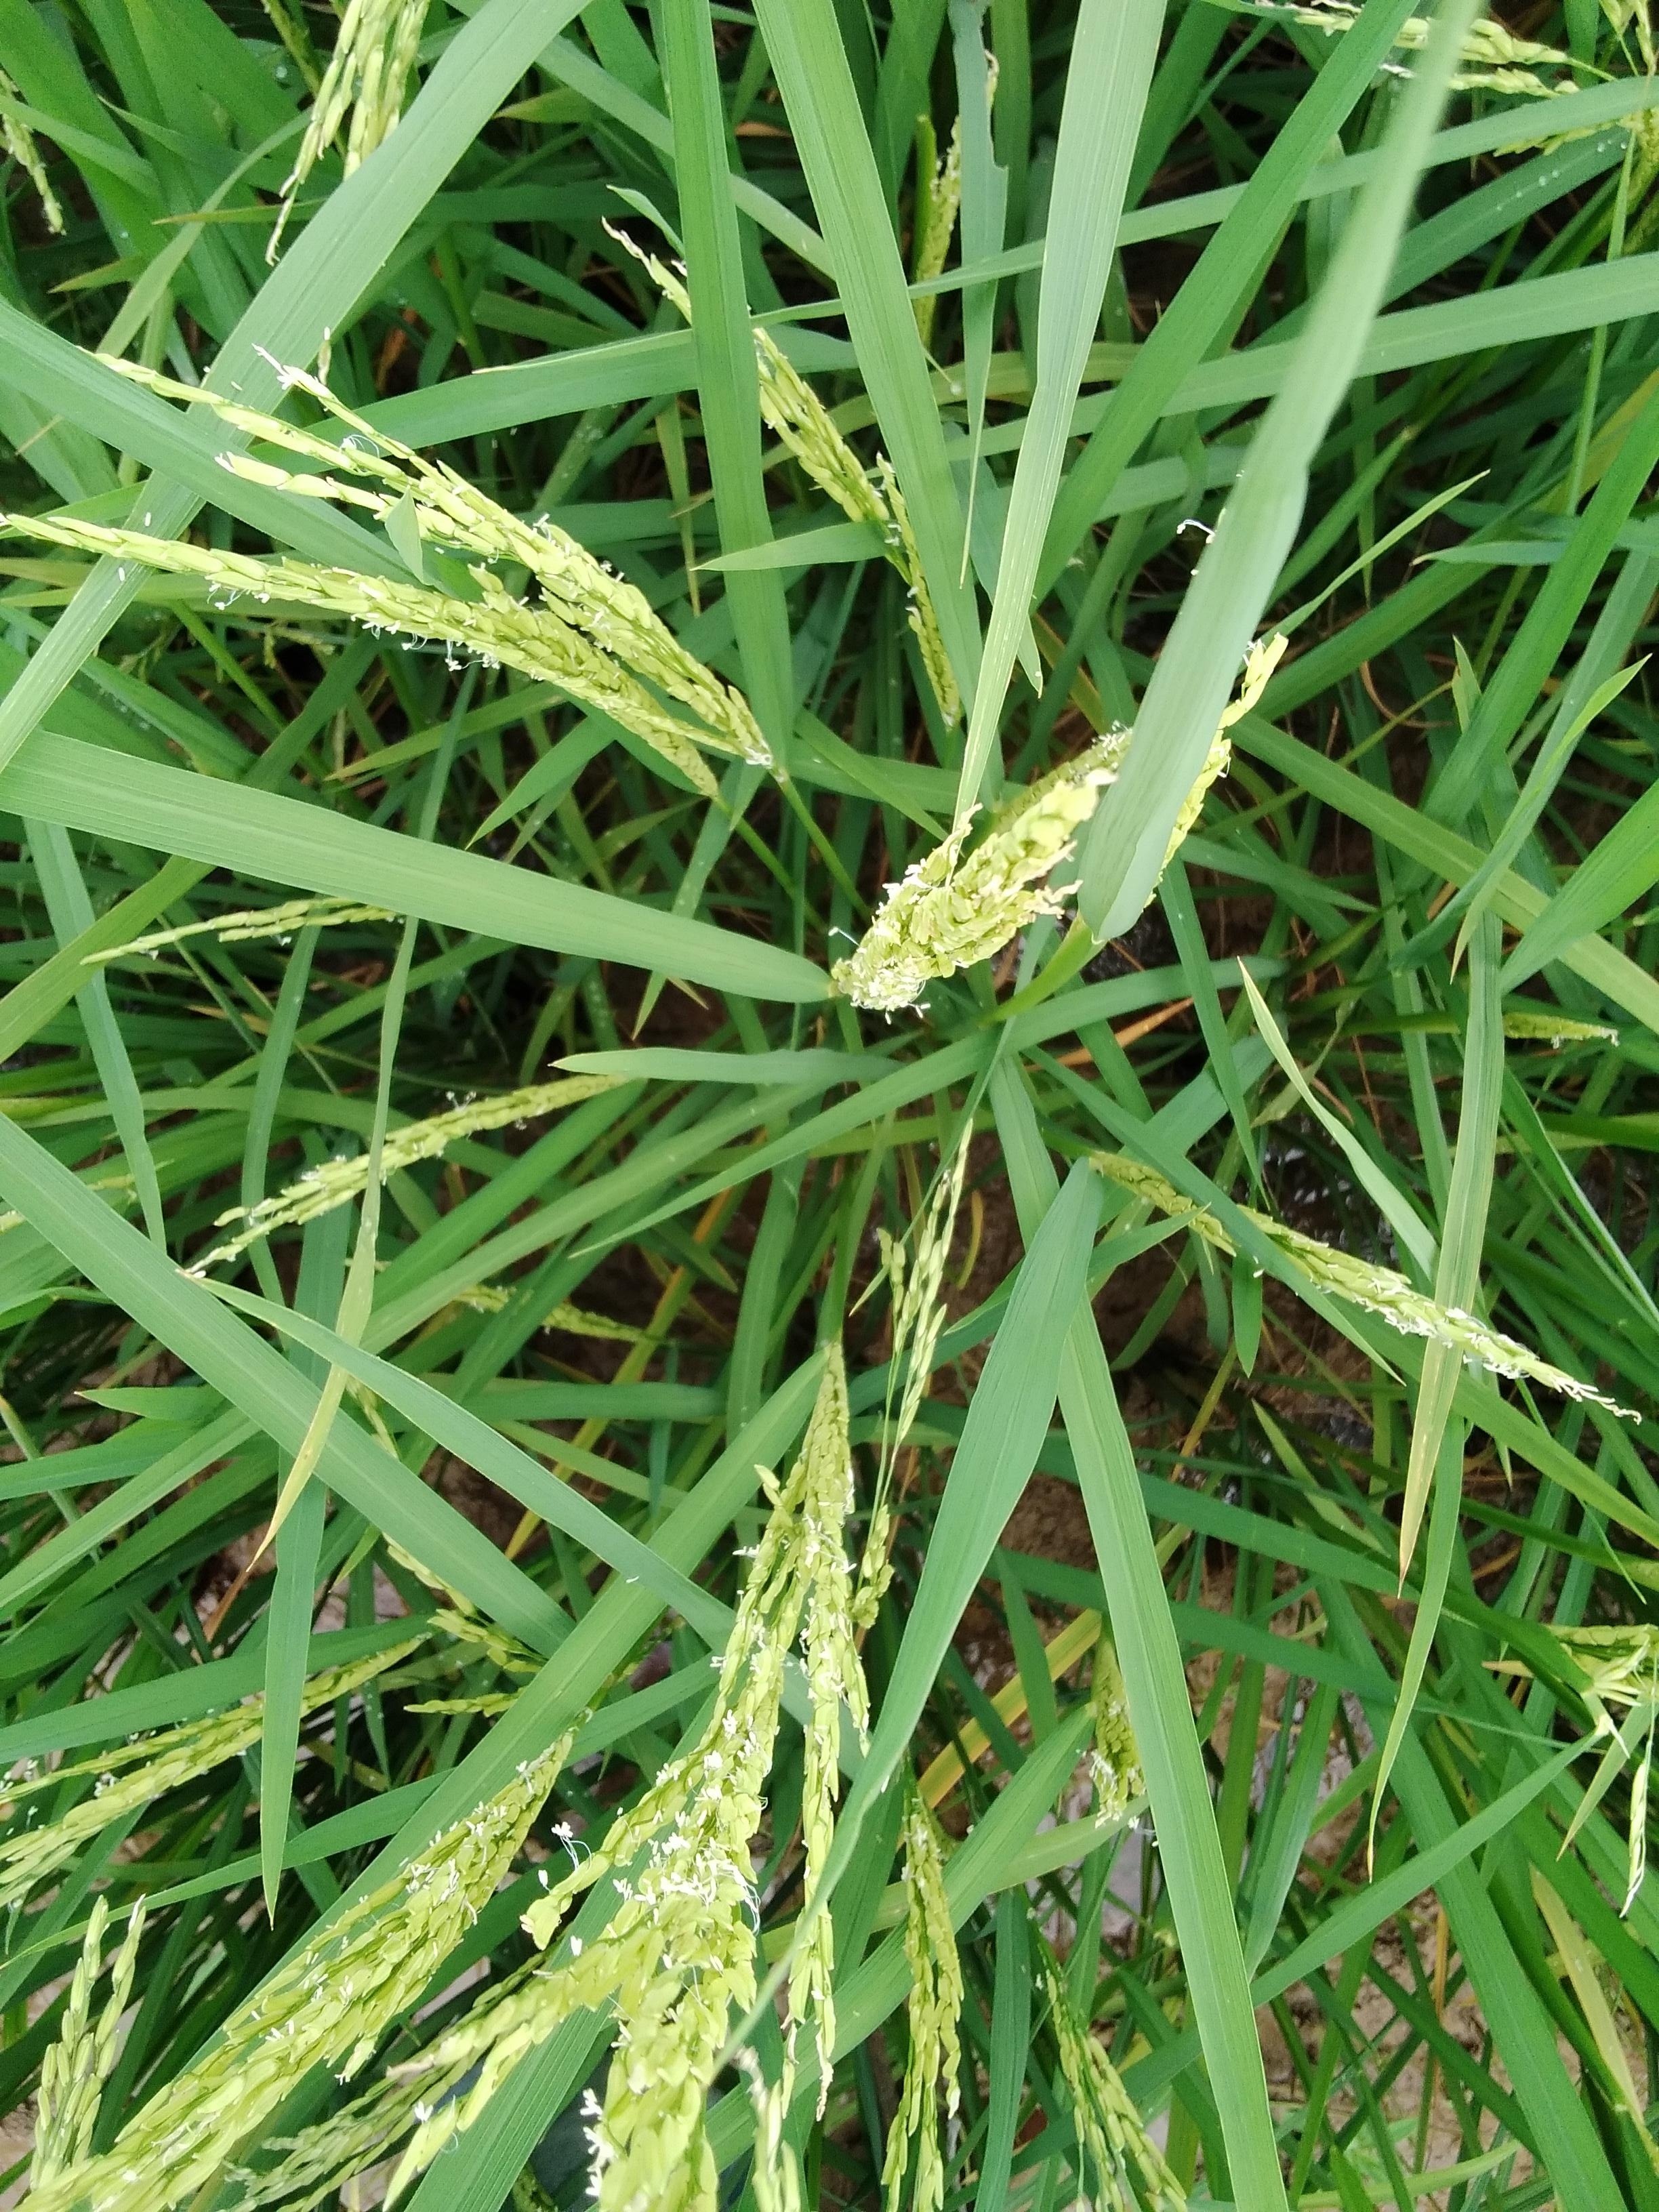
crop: rice
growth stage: flowering
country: Nigeria
